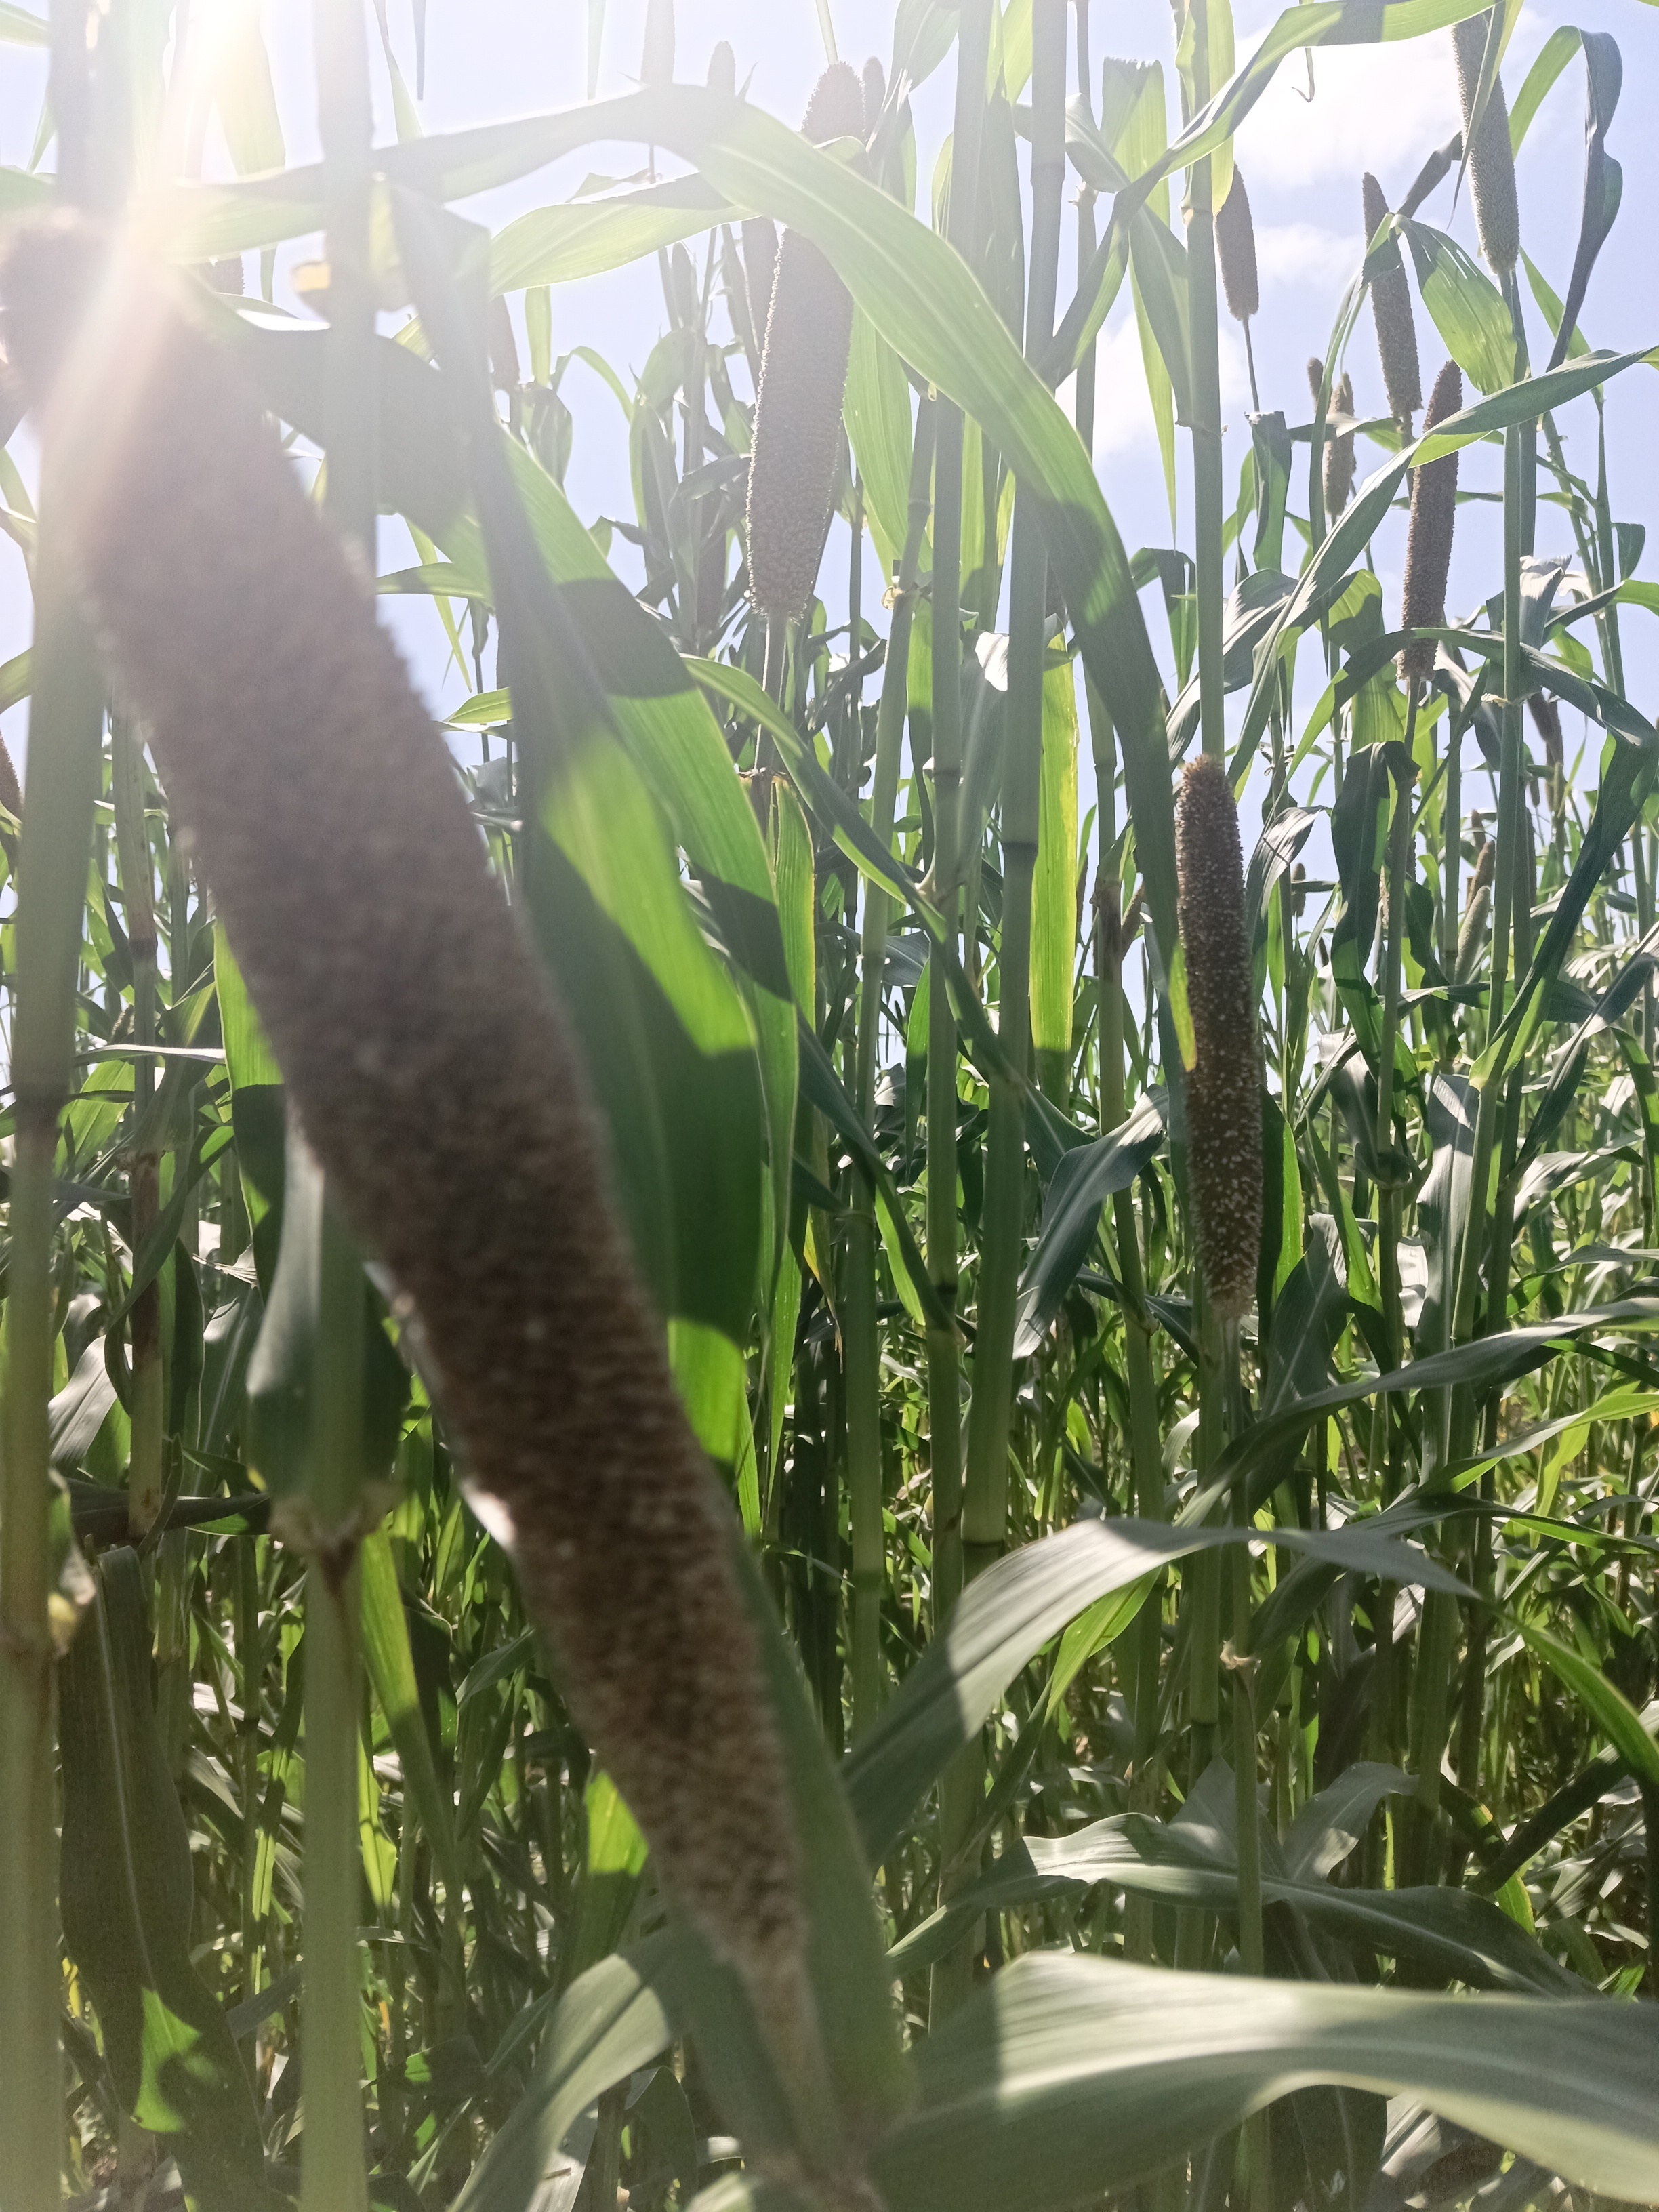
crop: pearl millet
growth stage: heading tuber
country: Tanzania
